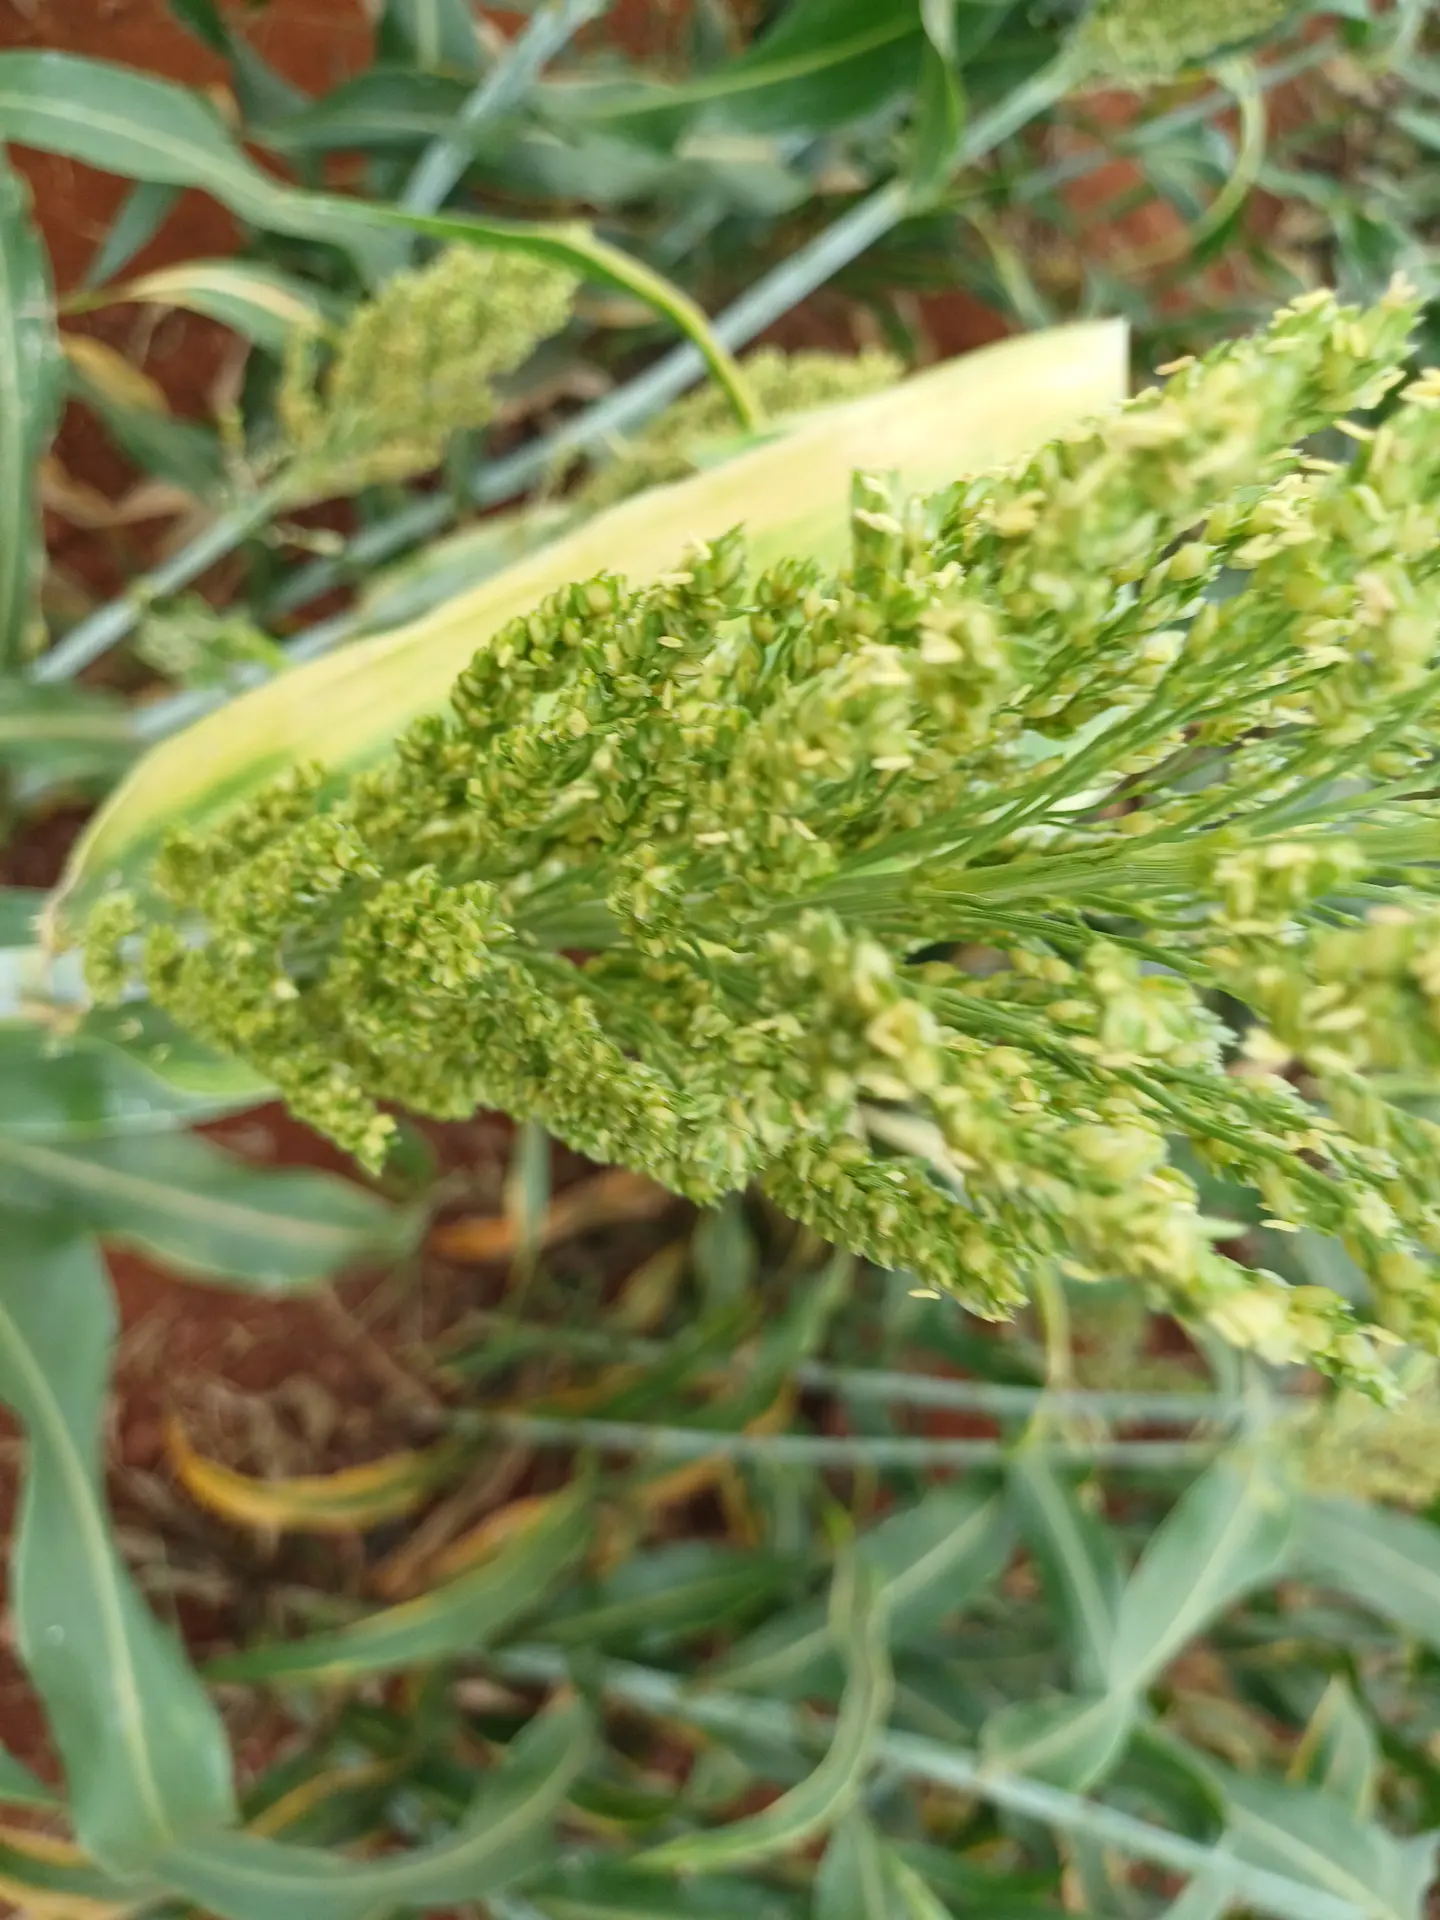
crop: sorghum
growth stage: filling grain
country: Kenya
